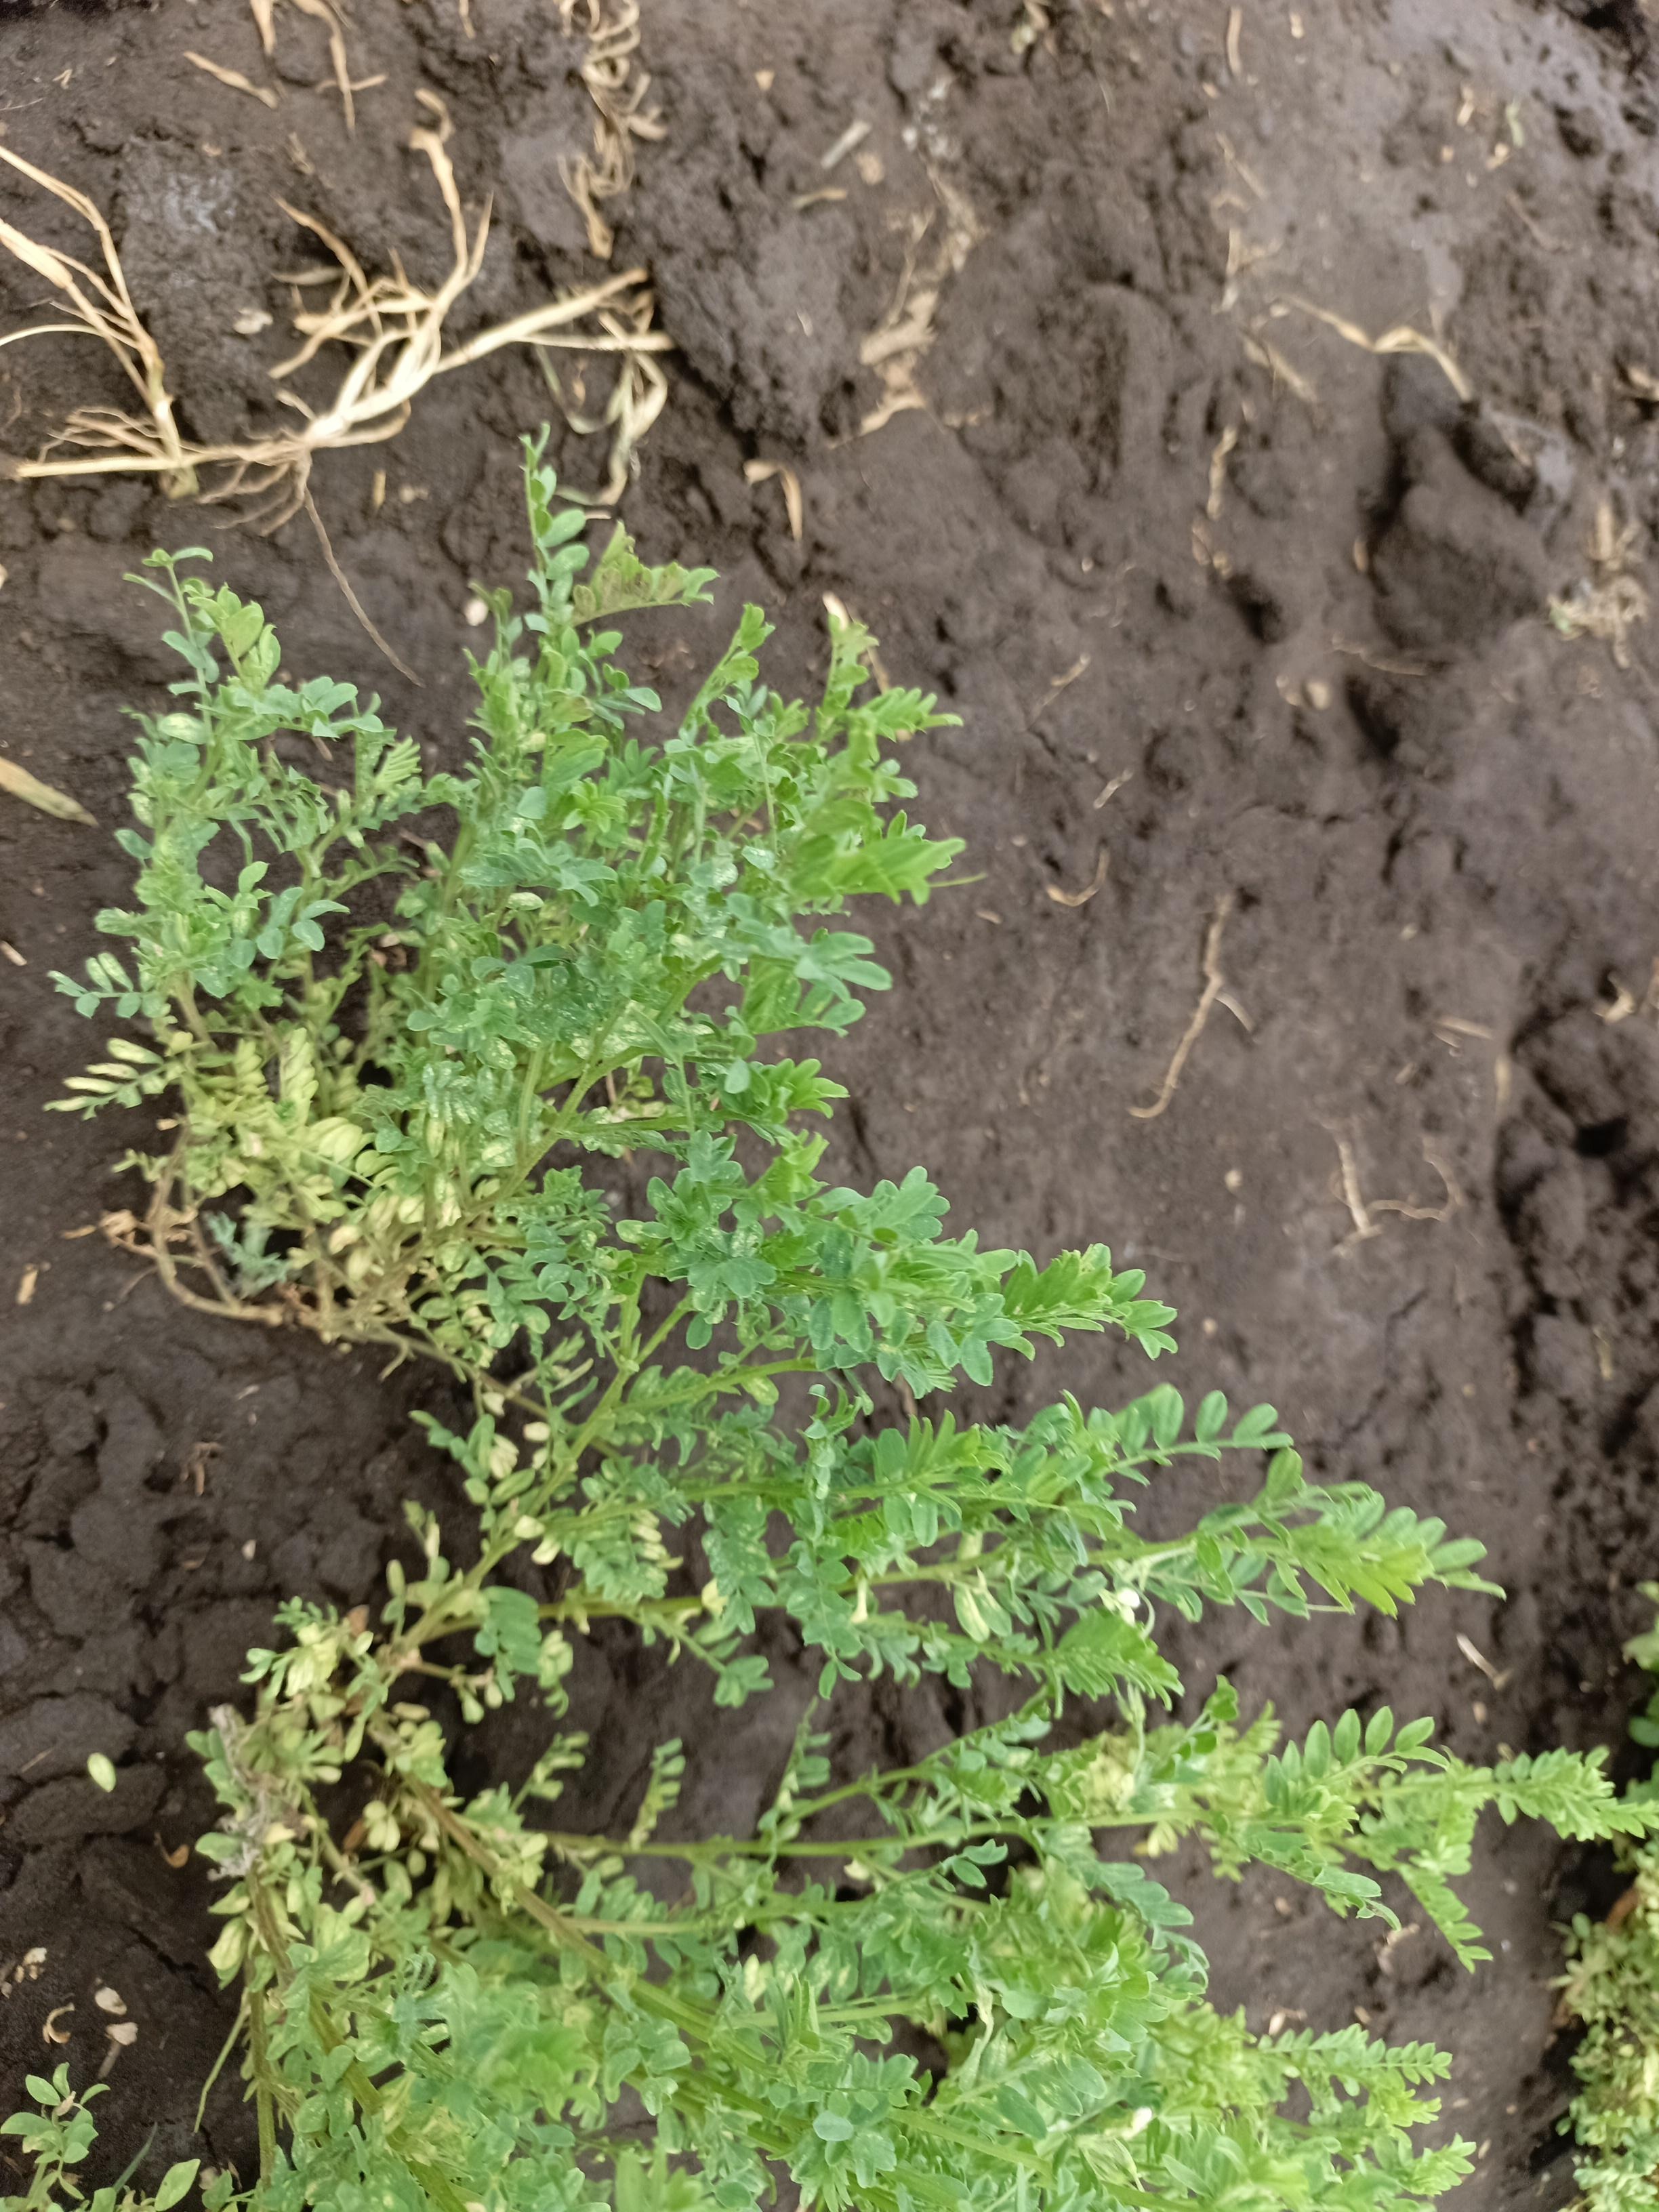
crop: lentil
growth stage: vegetative
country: Tanzania
